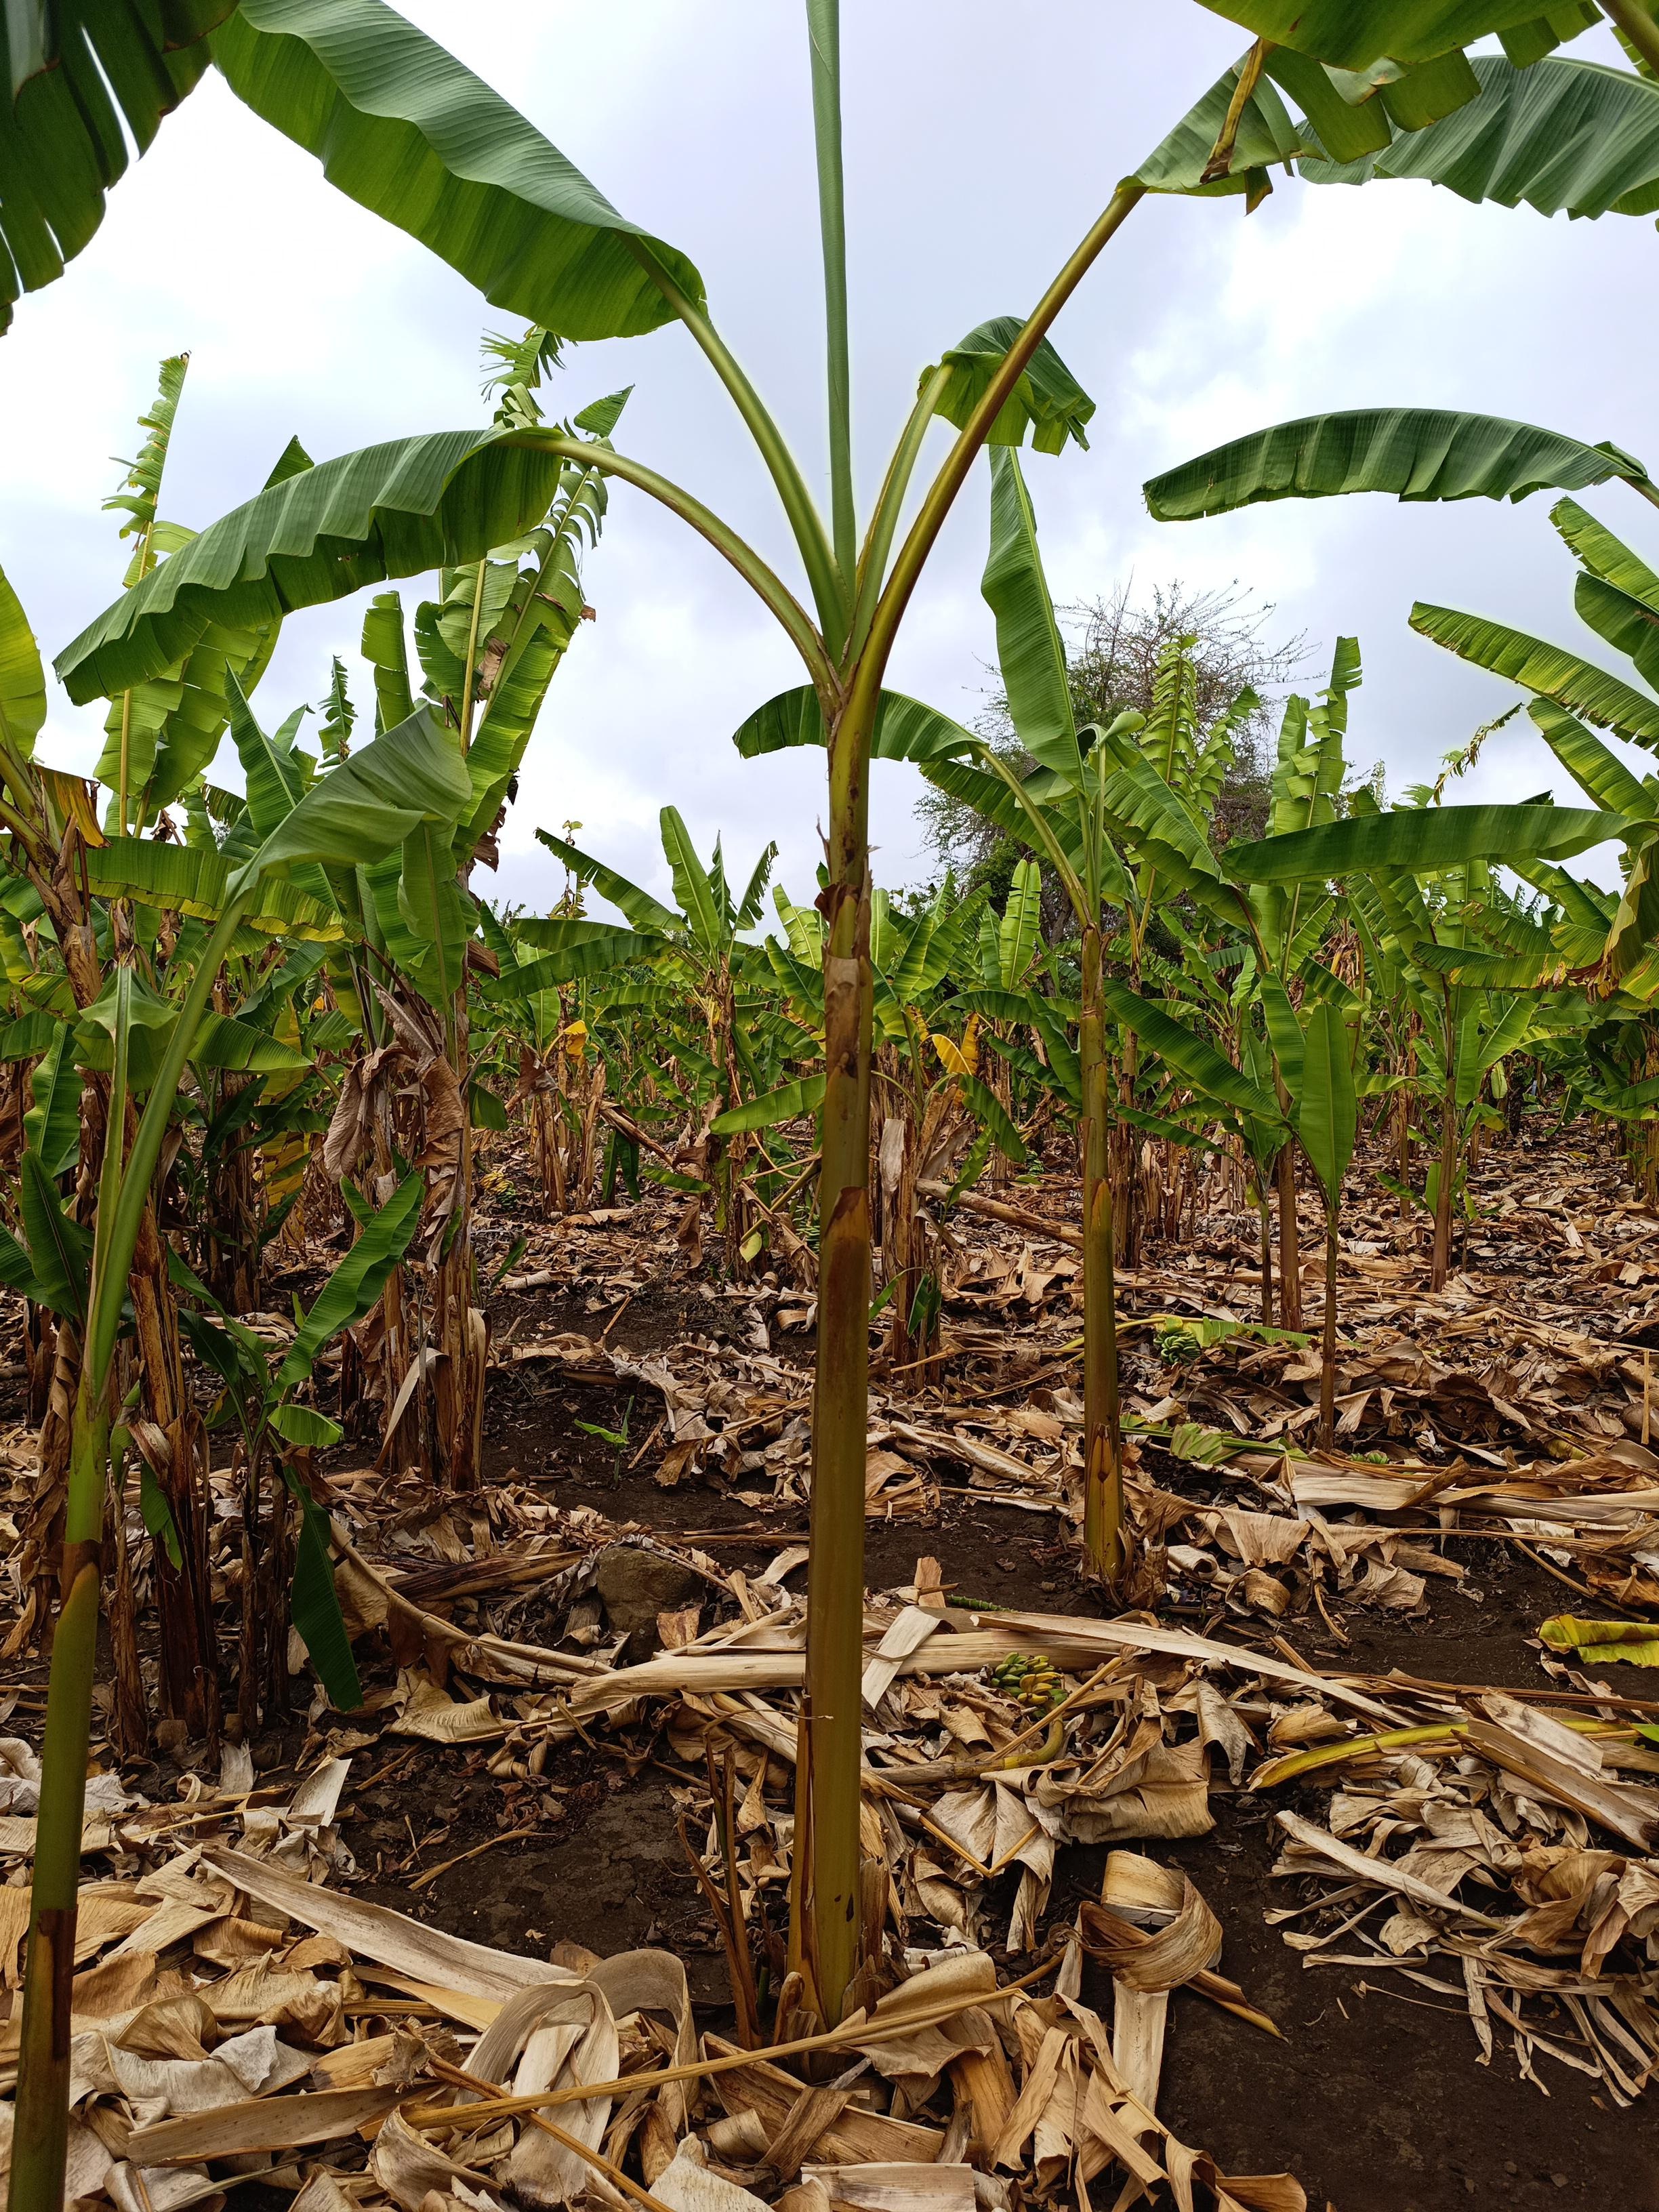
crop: banana
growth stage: vegetative
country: Tanzania
